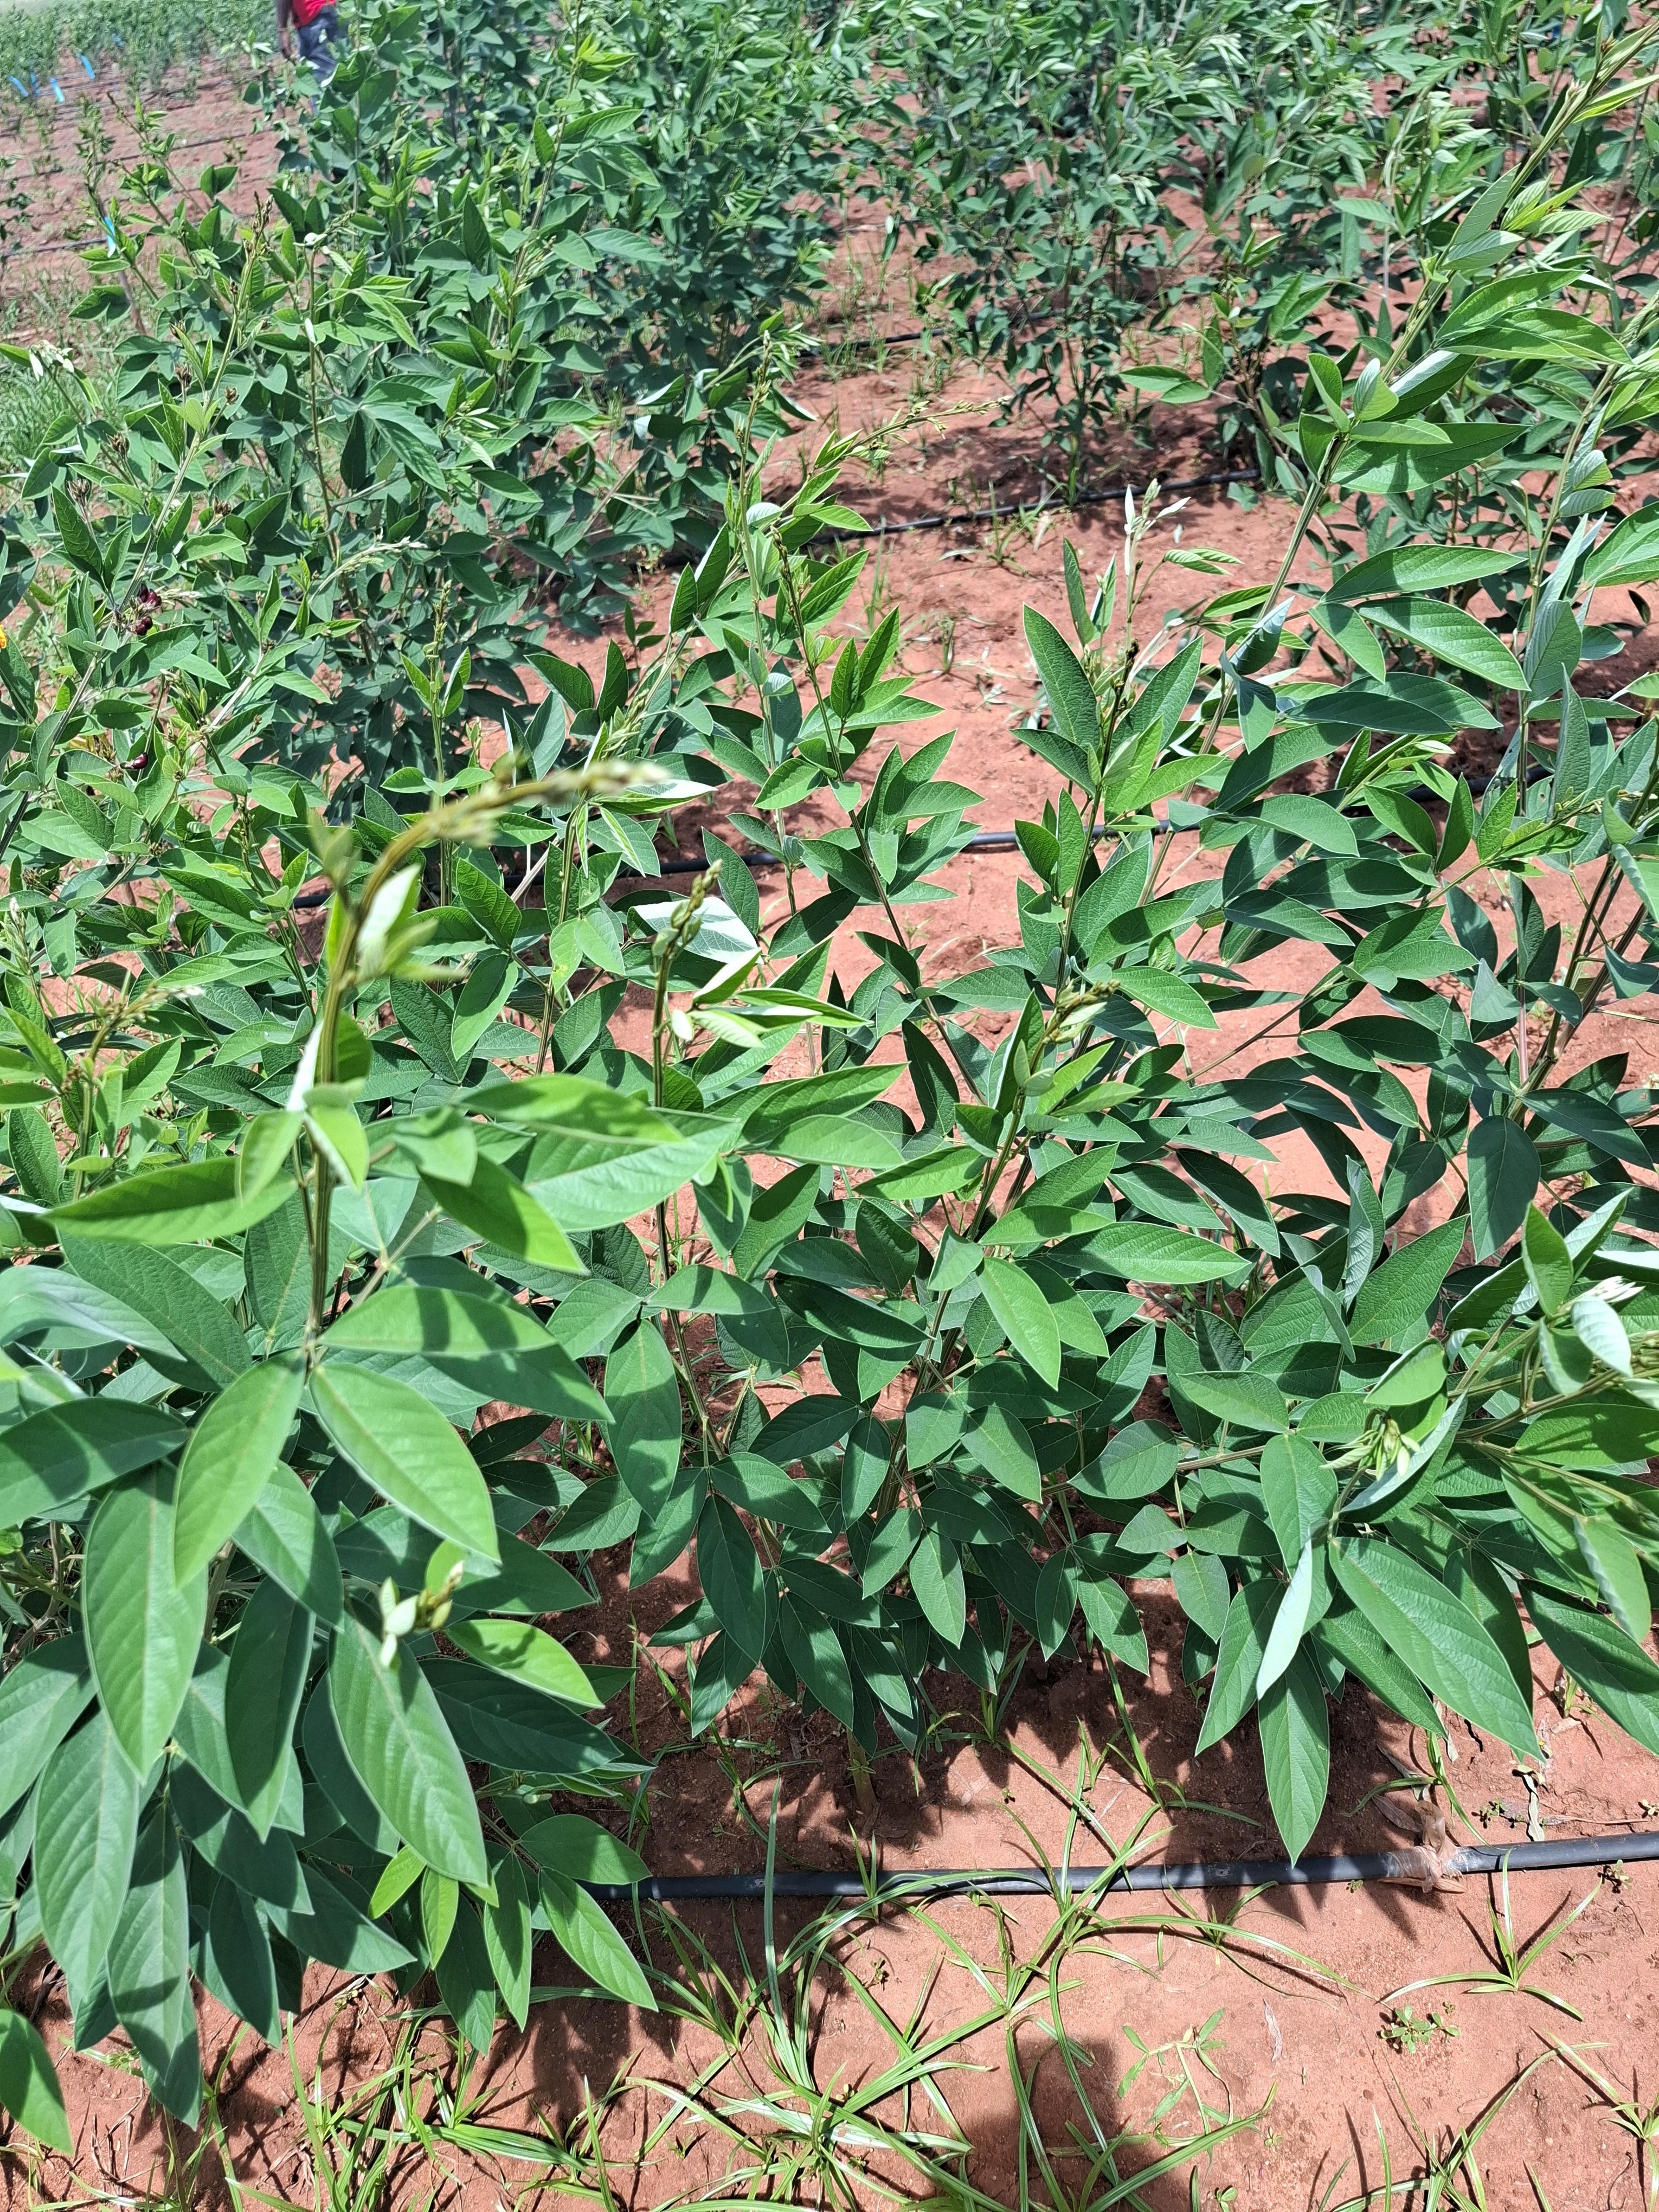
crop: pigeonpea
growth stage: vegetative
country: Kenya
